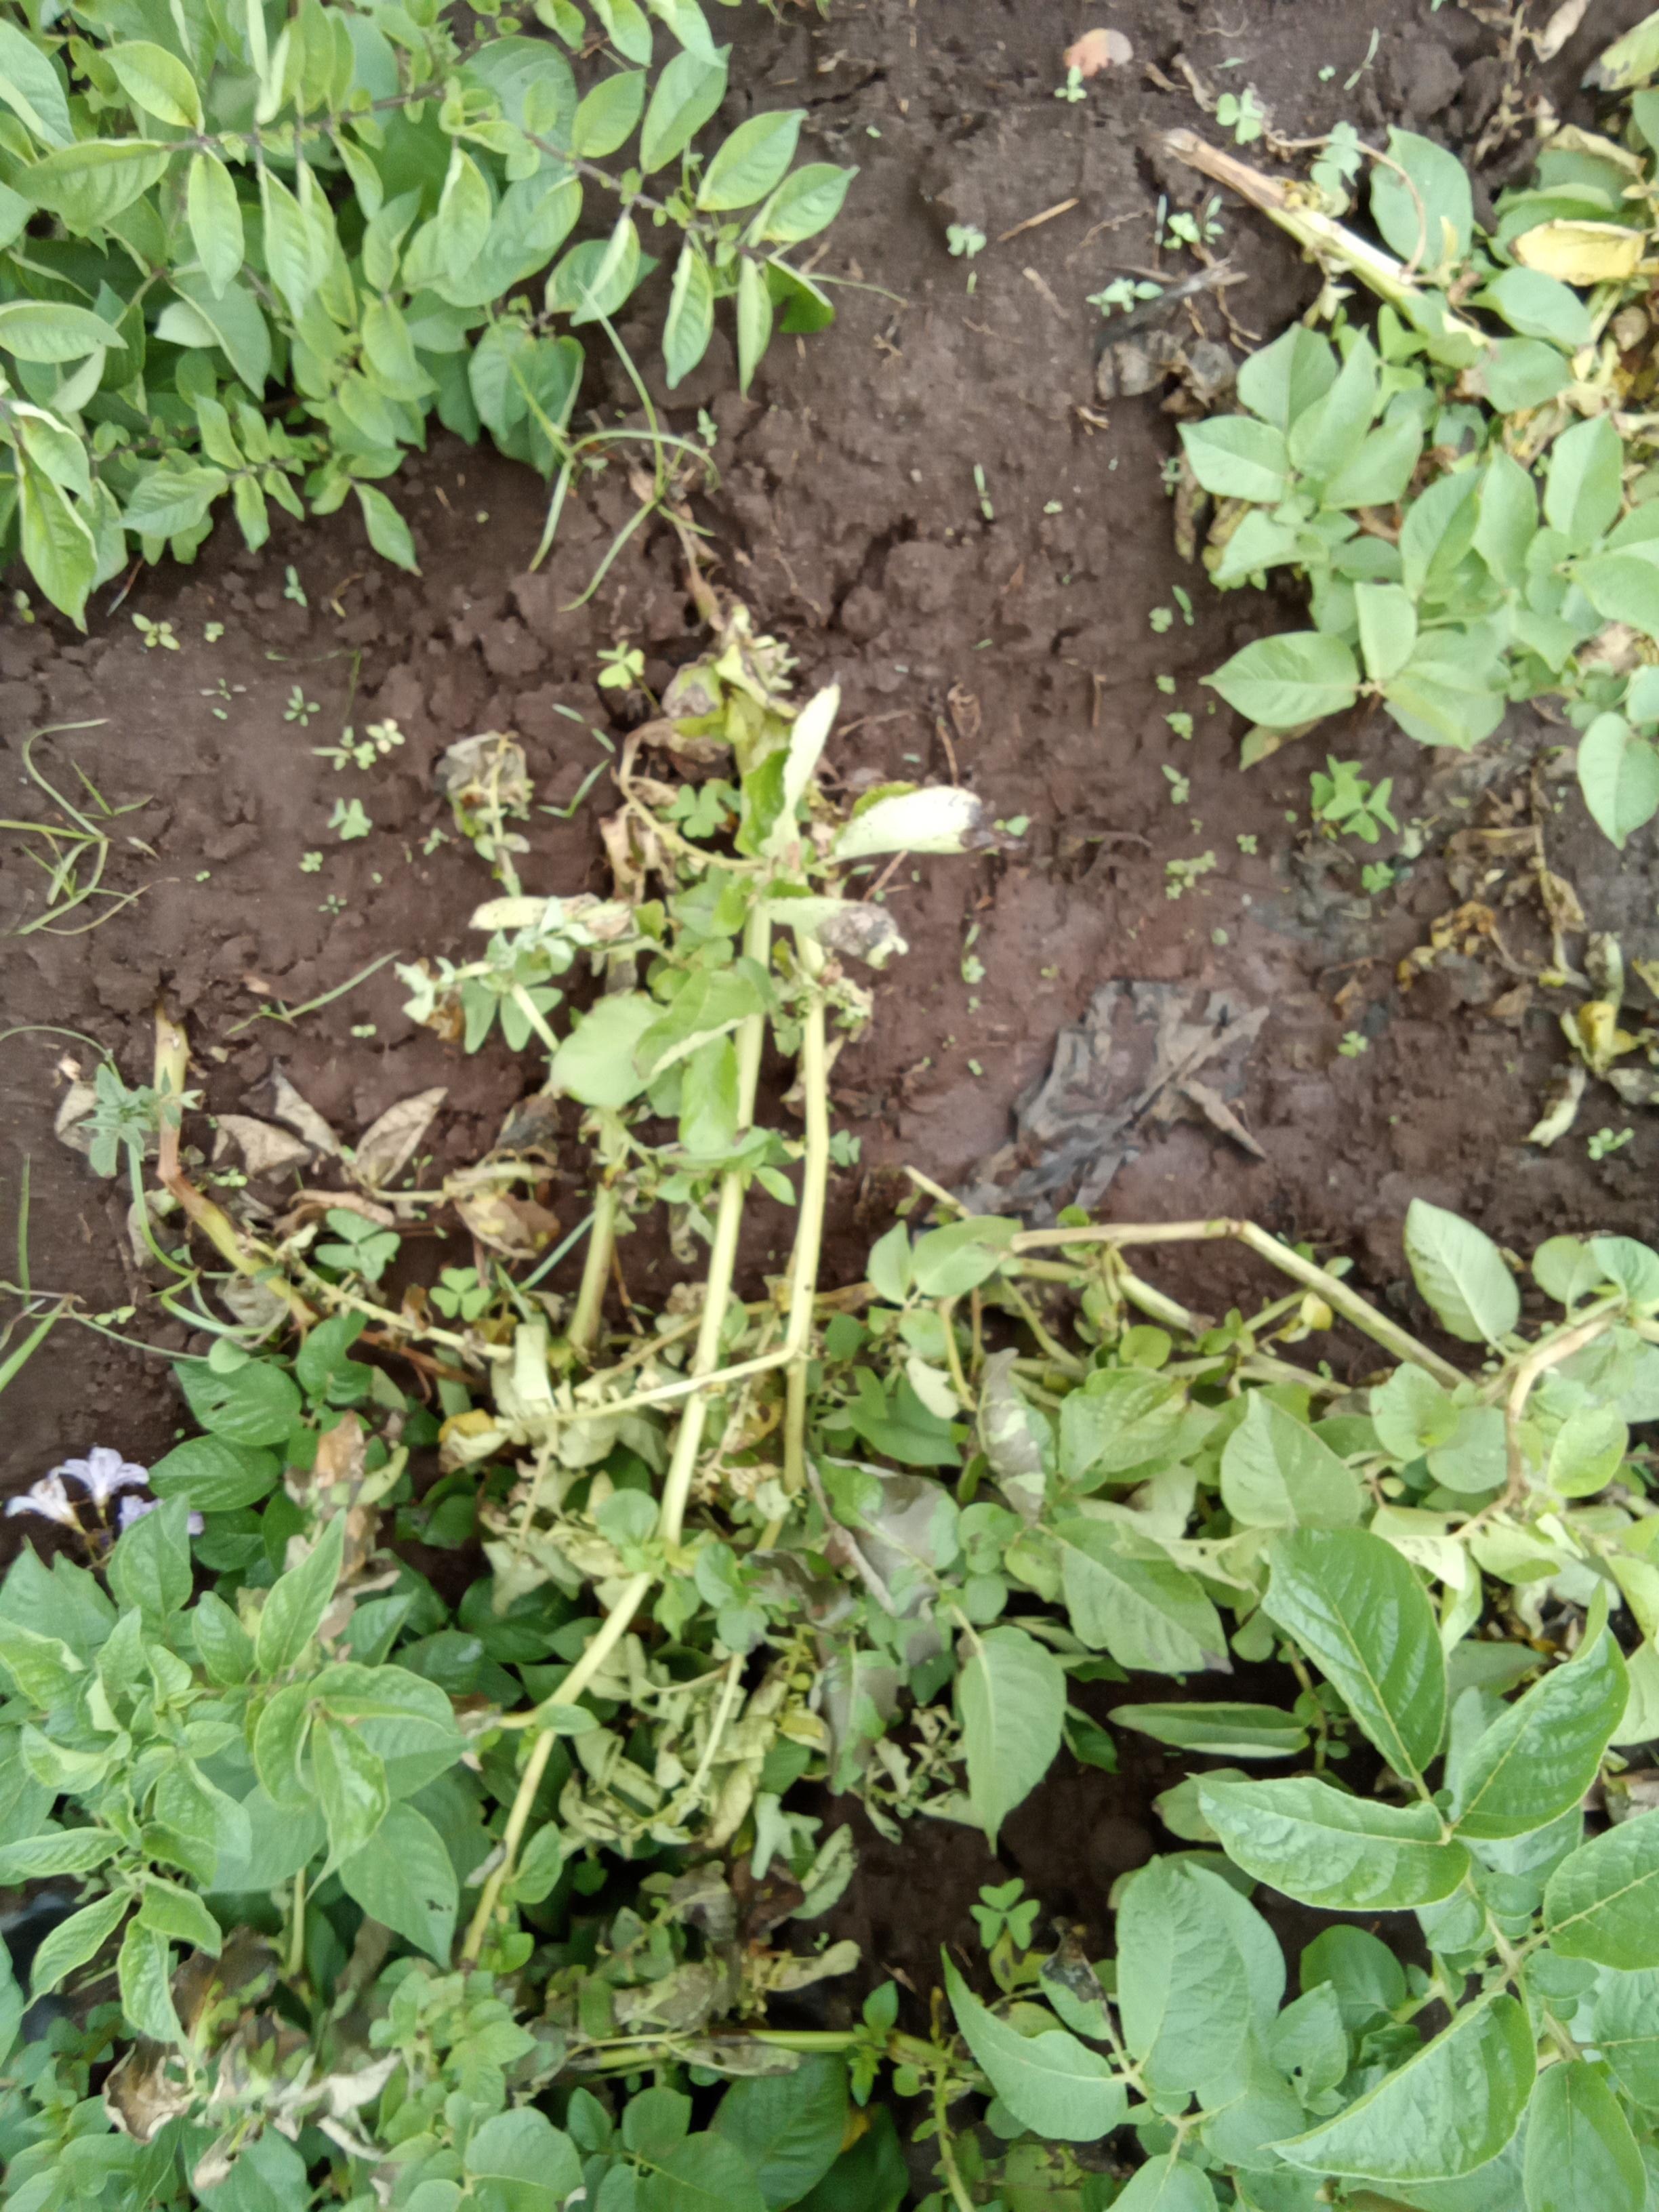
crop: potato
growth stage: vegetative
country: Kenya
